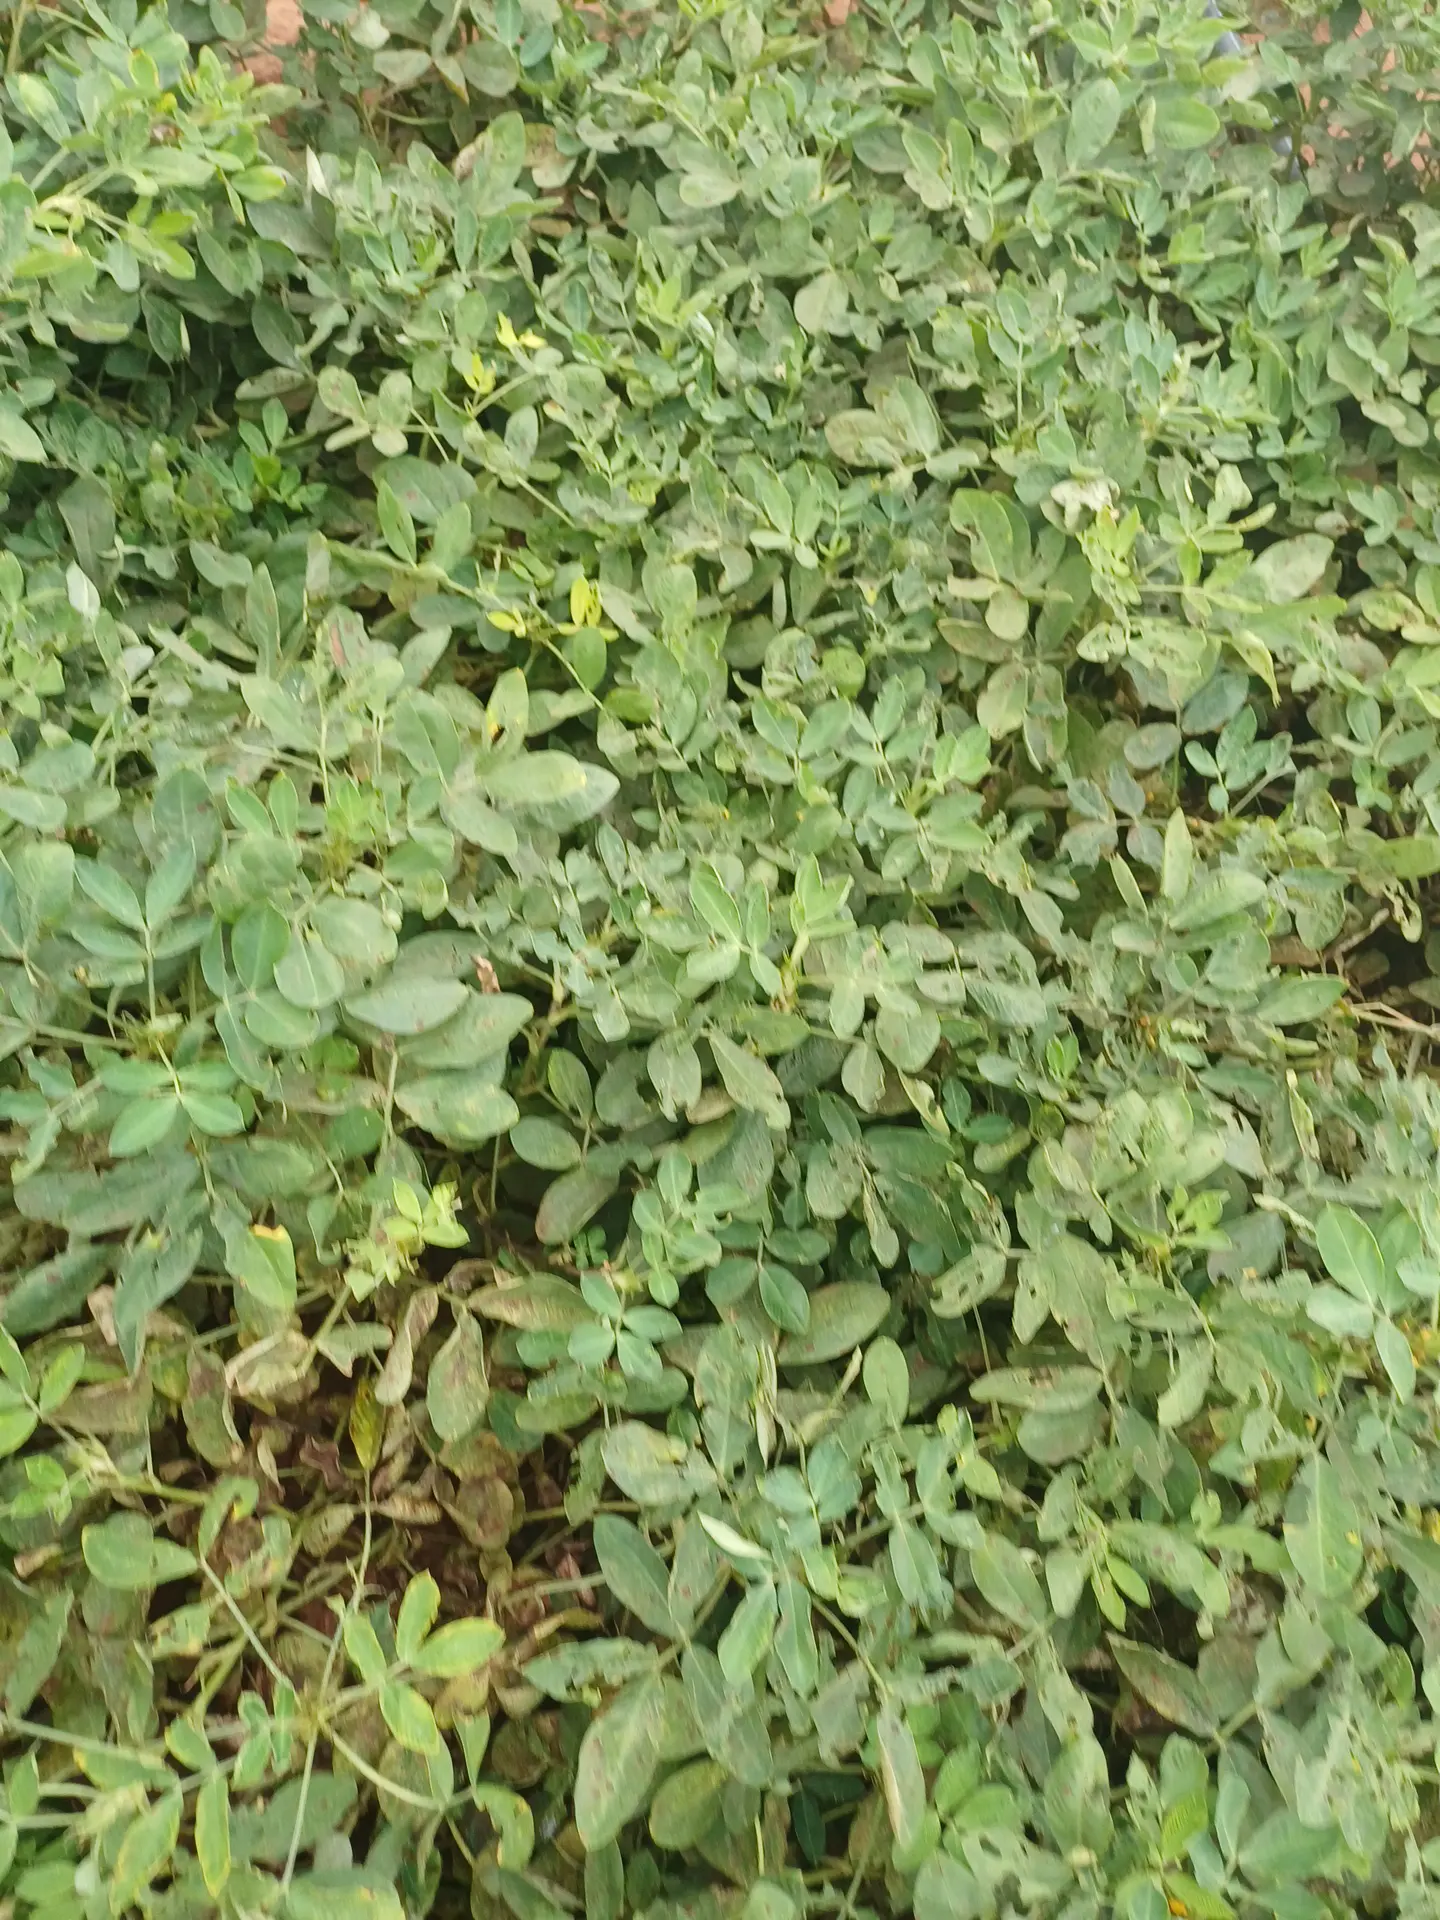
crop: groundnut
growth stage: pegging
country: Kenya
